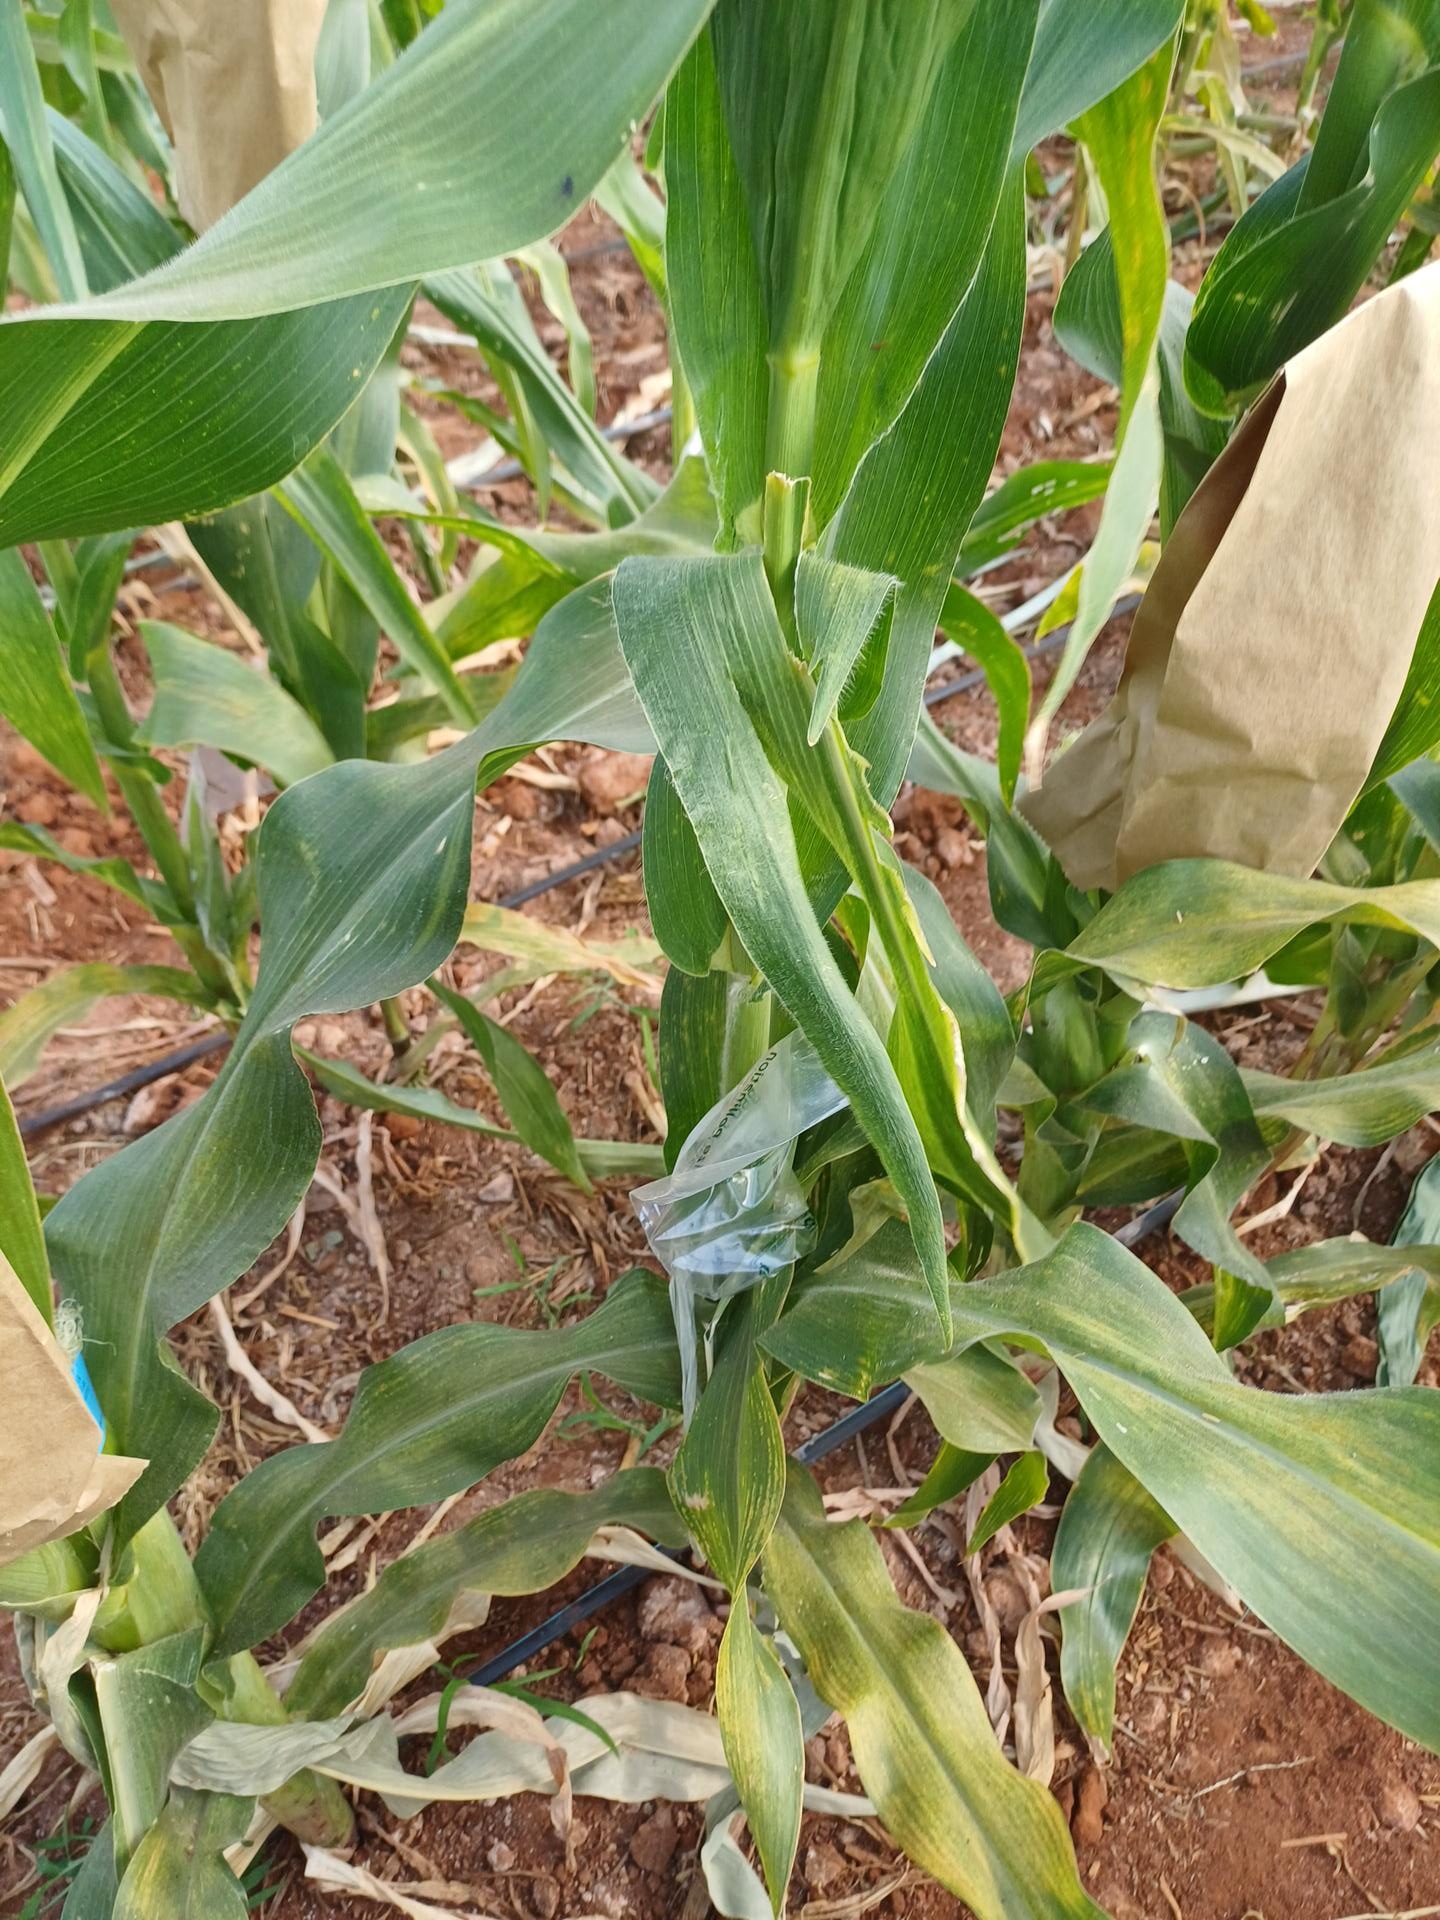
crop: maize
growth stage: flowering
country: Kenya
